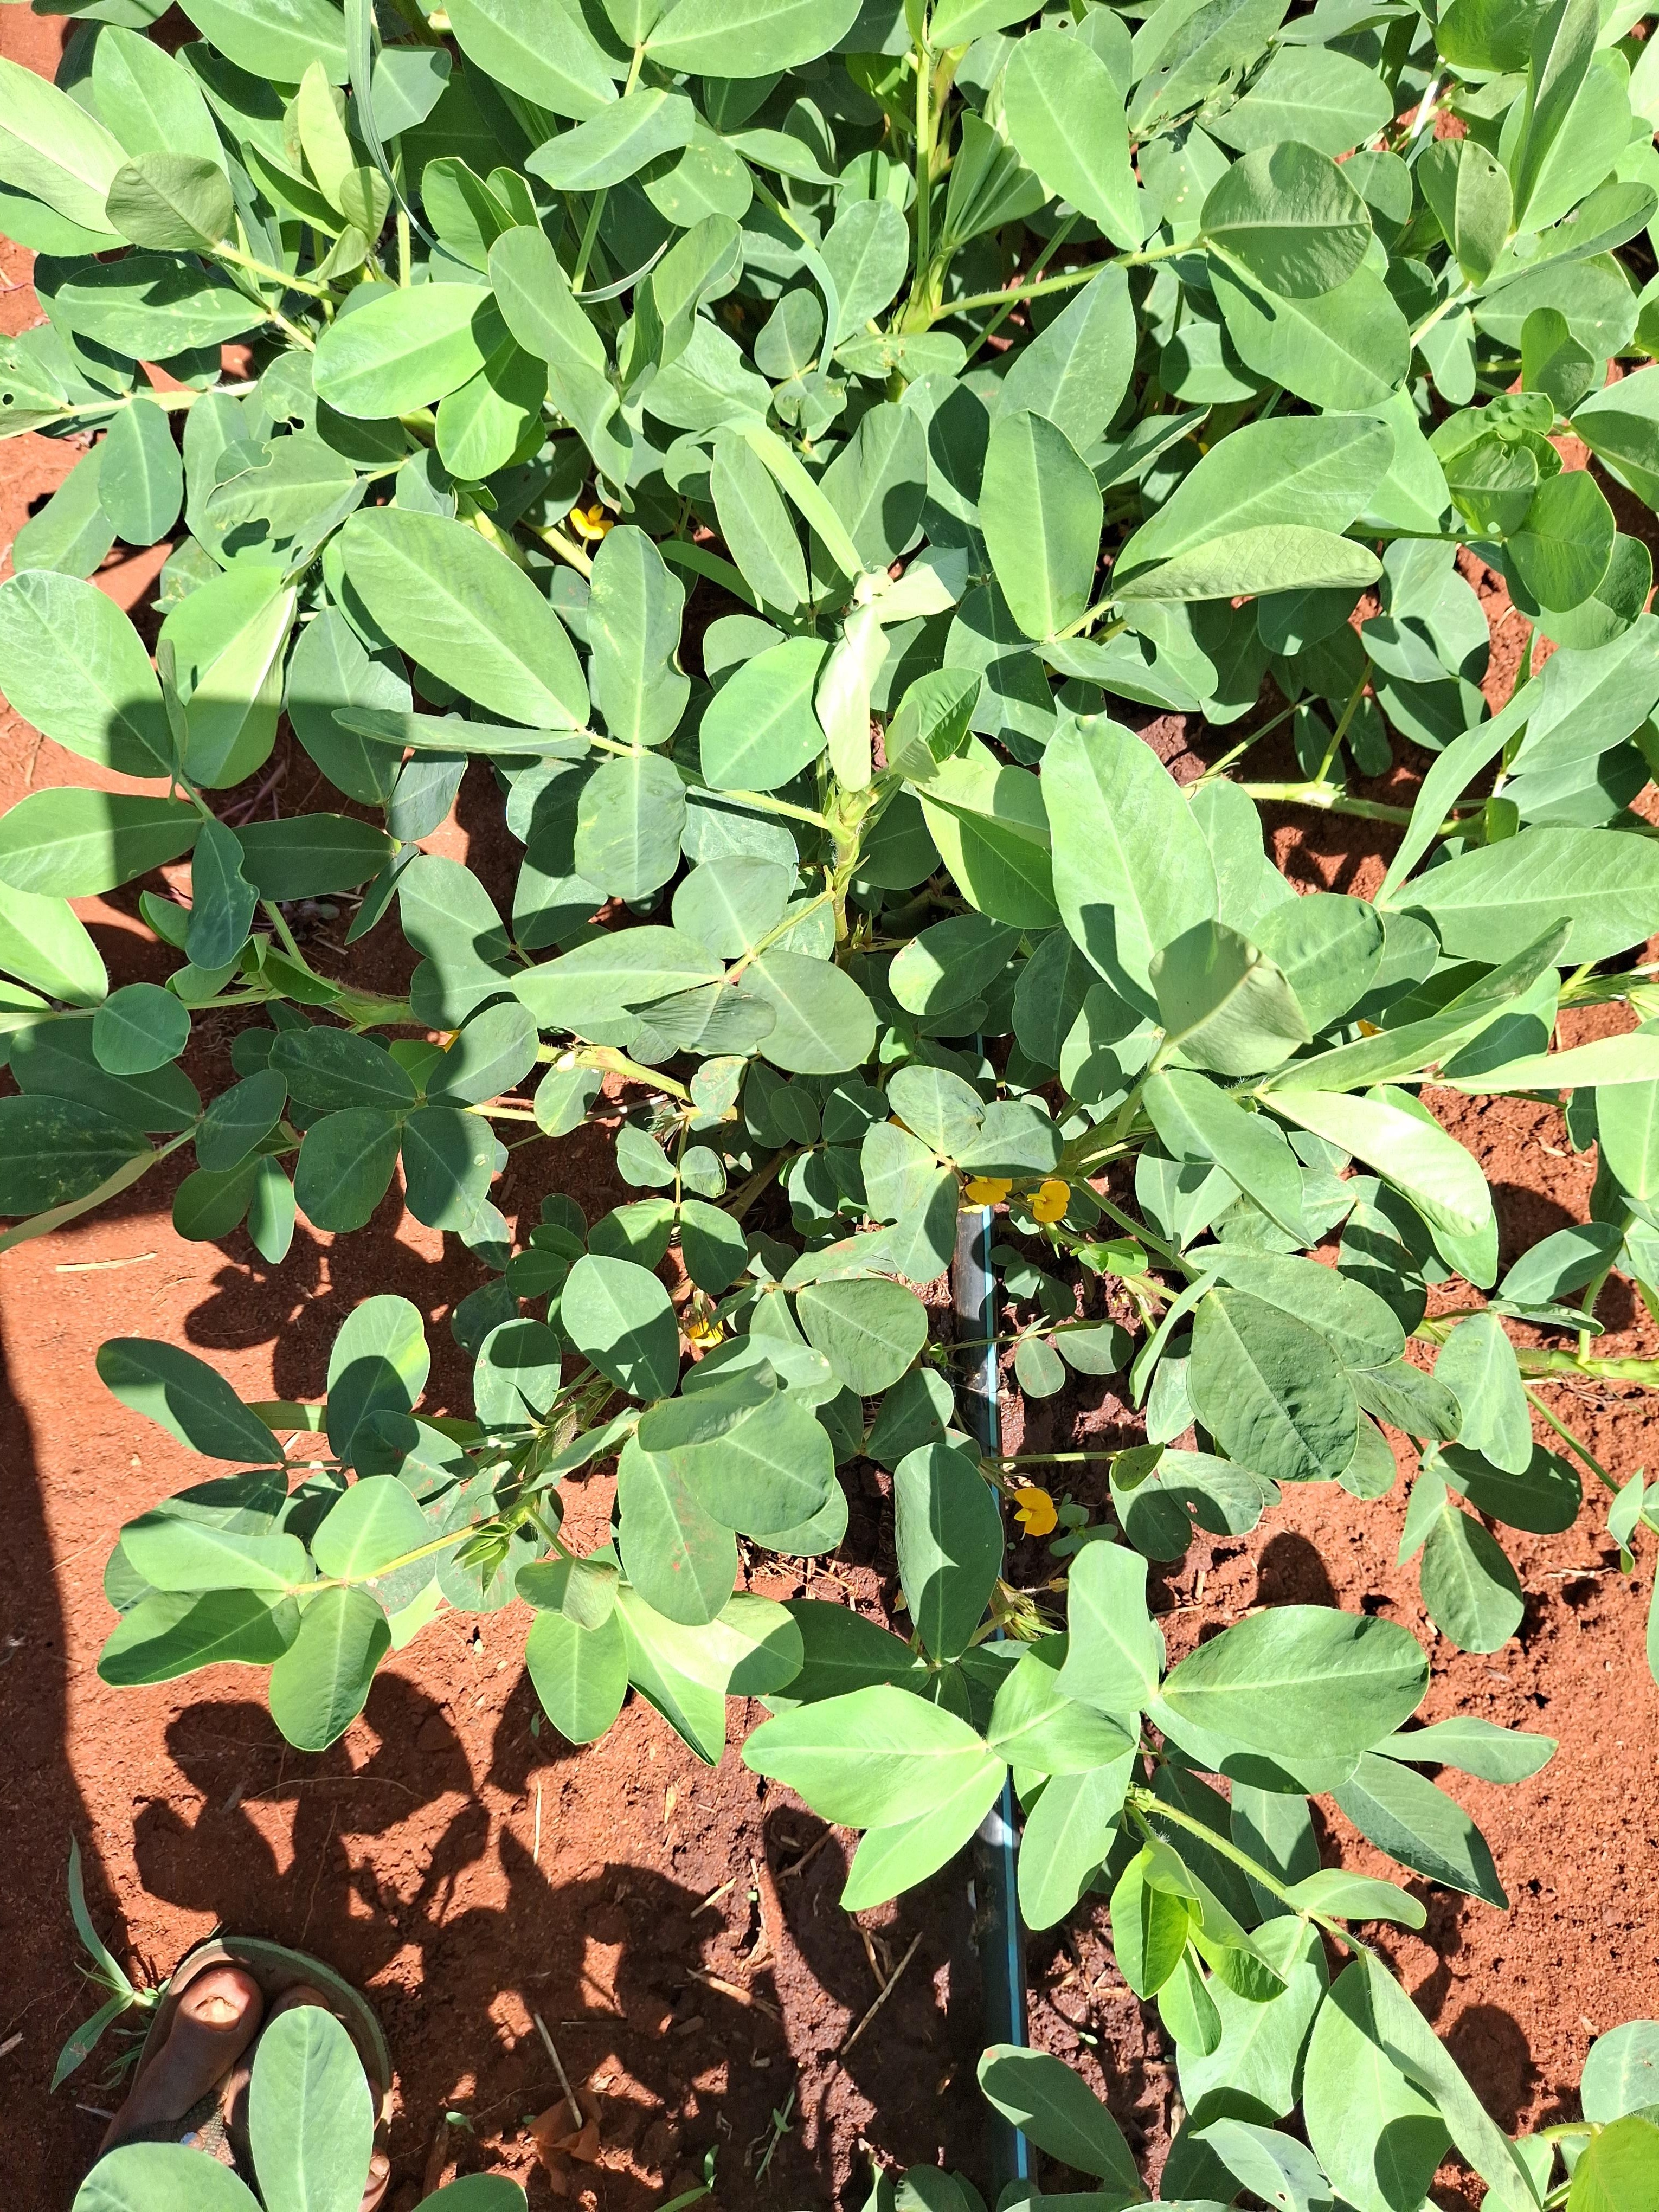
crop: groundnut
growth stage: flowering
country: Kenya
